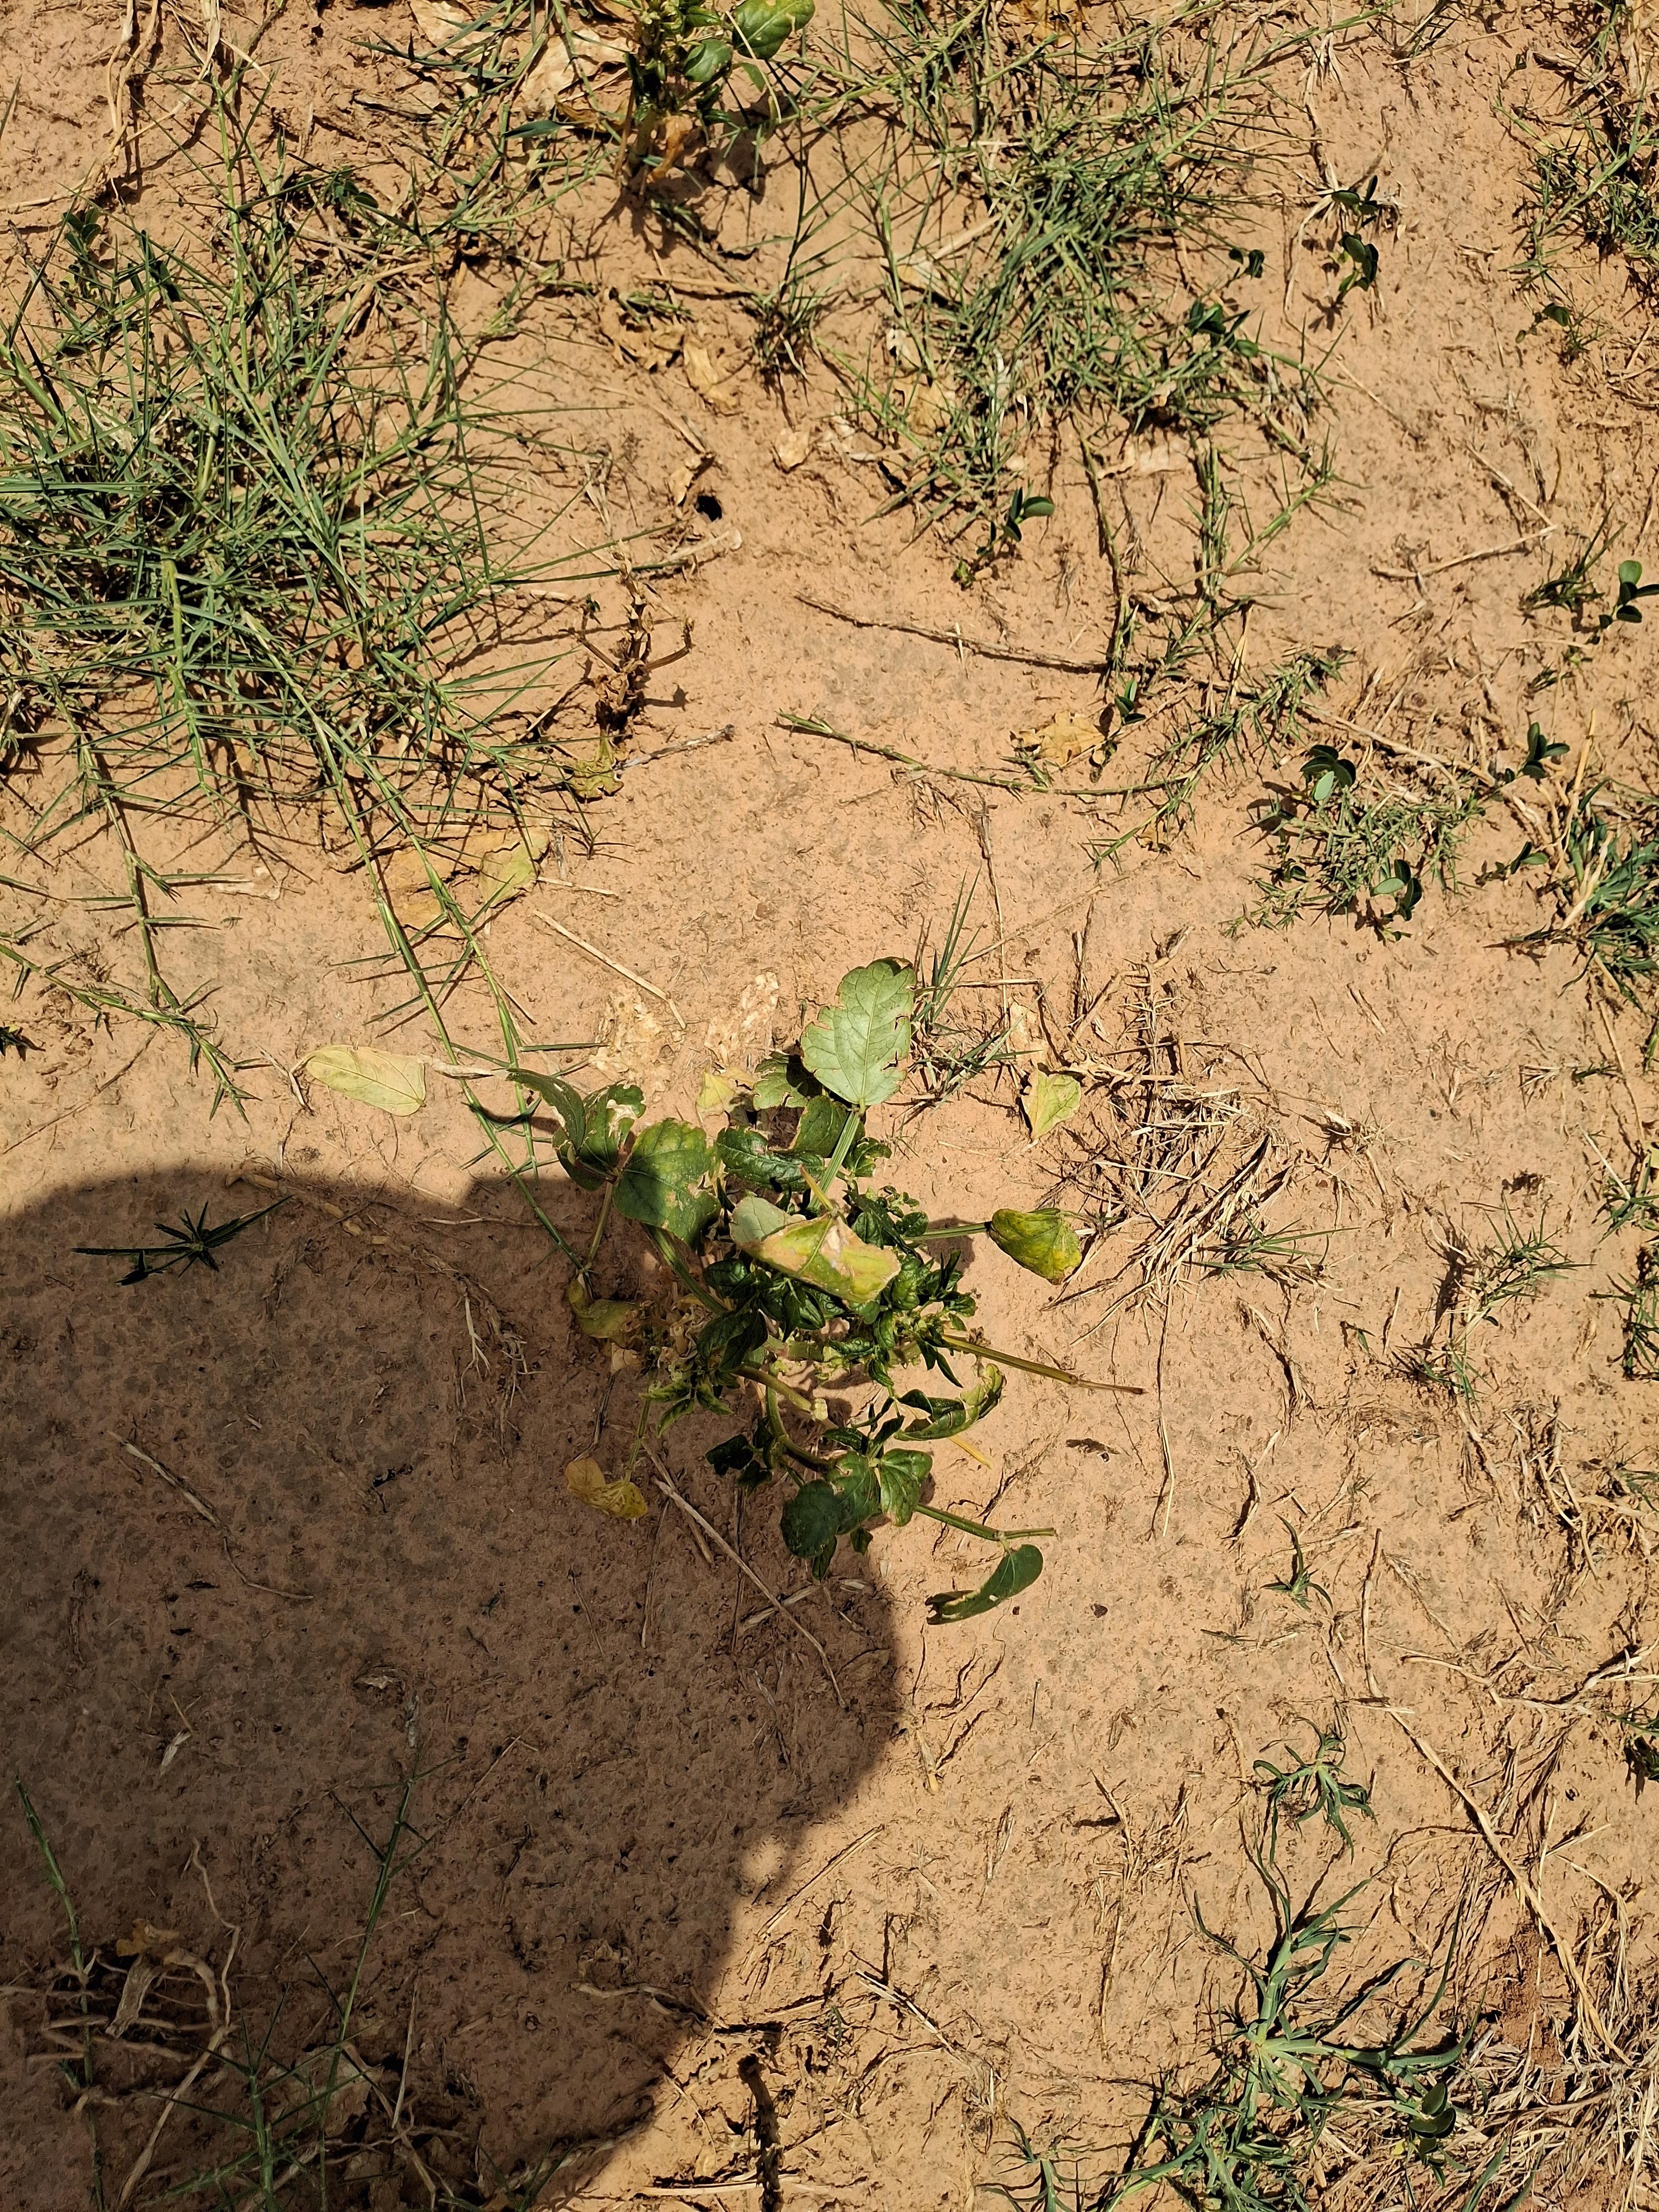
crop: cowpea
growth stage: harvest maturity
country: Nigeria
